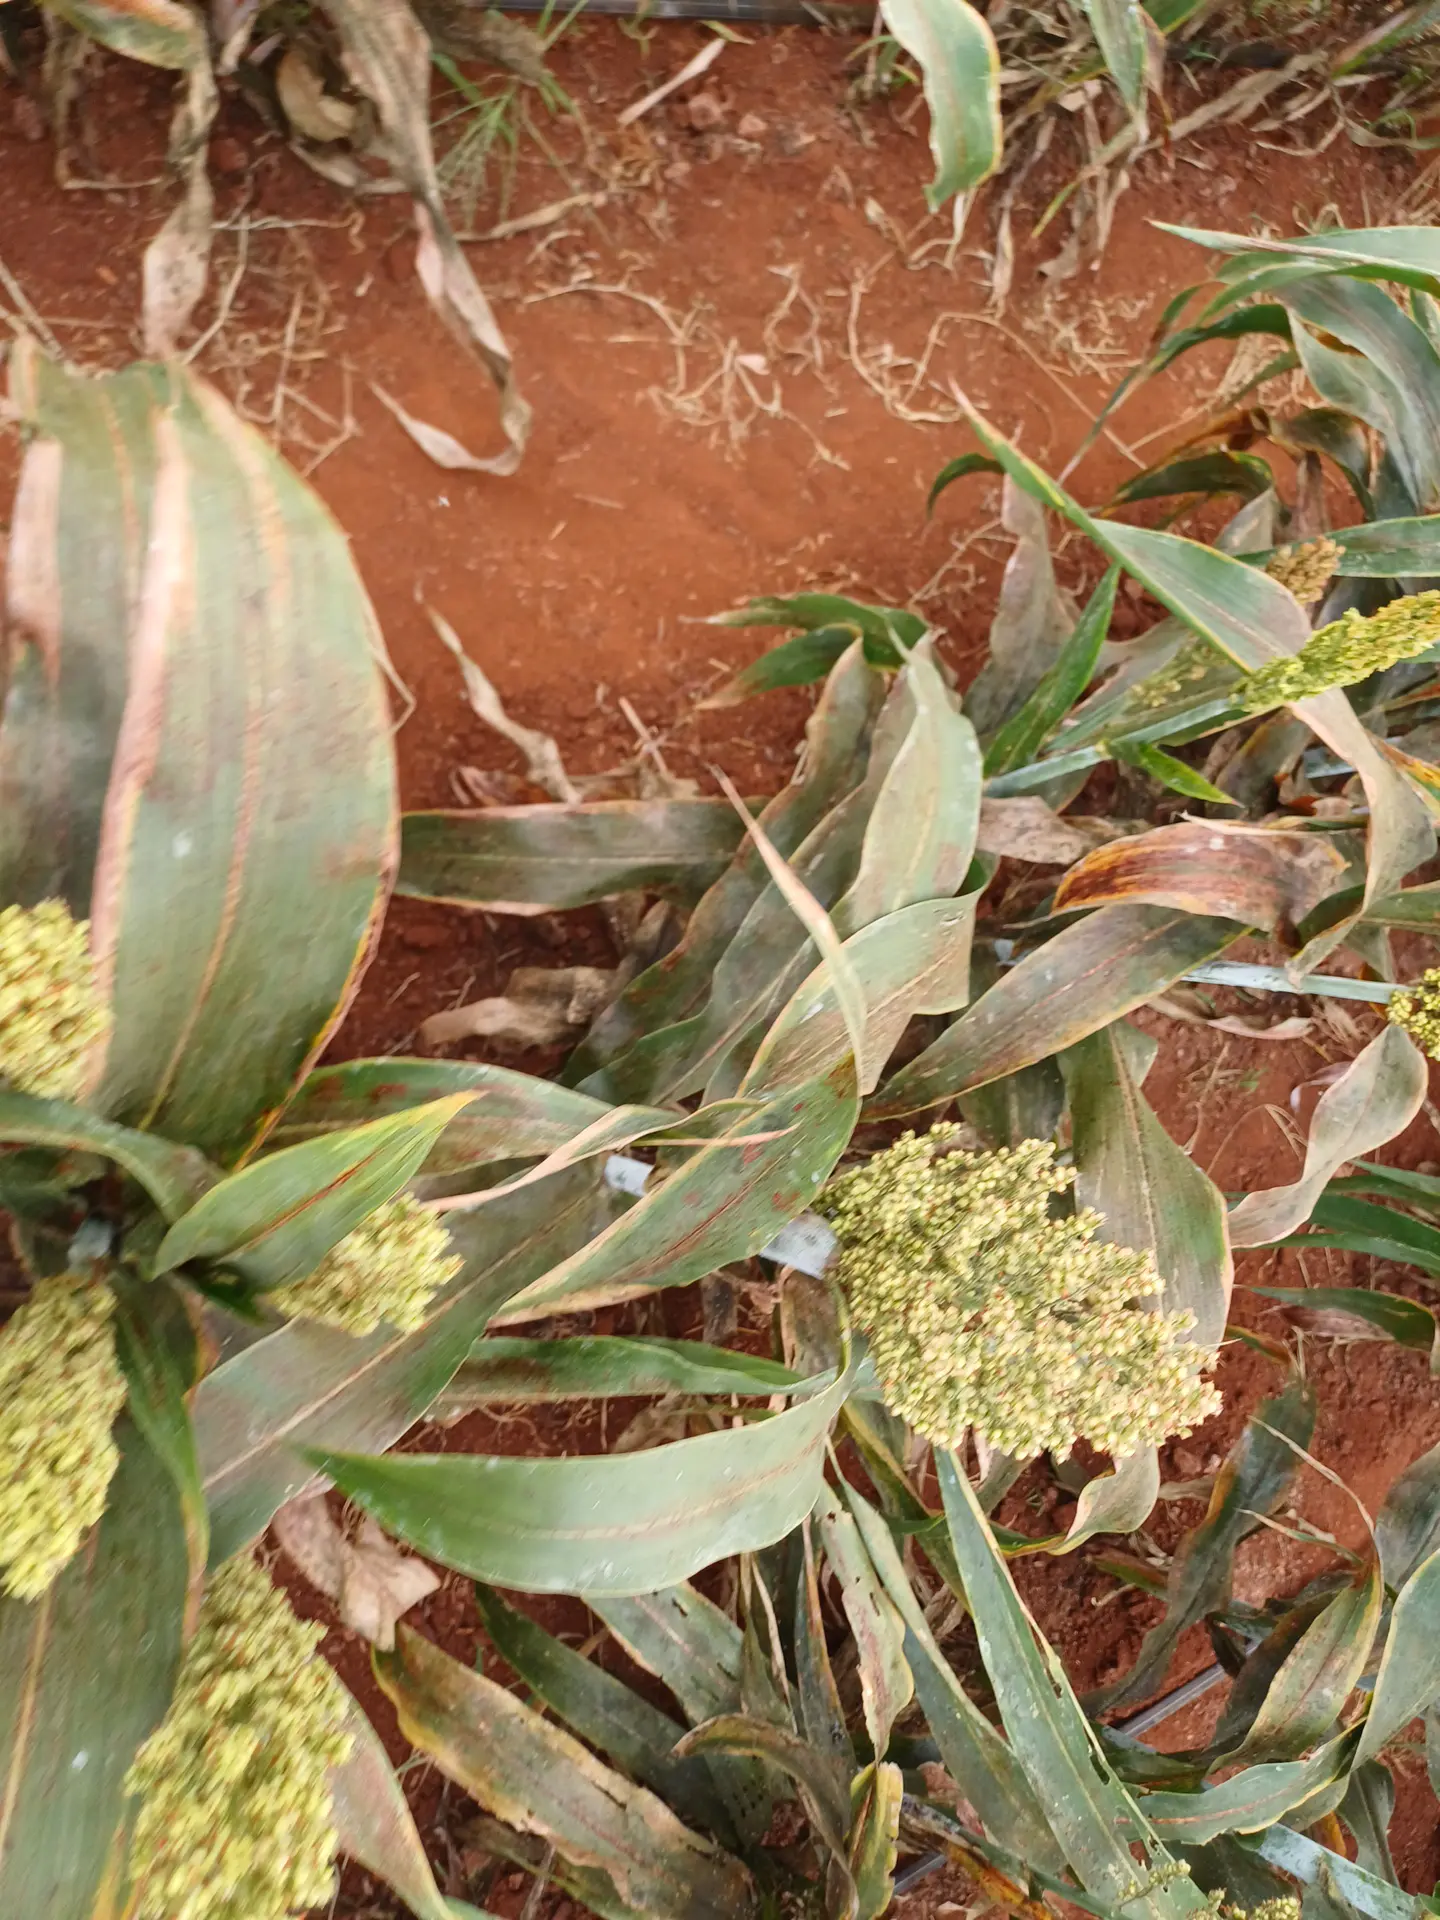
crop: sorghum
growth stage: filling grain
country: Kenya
